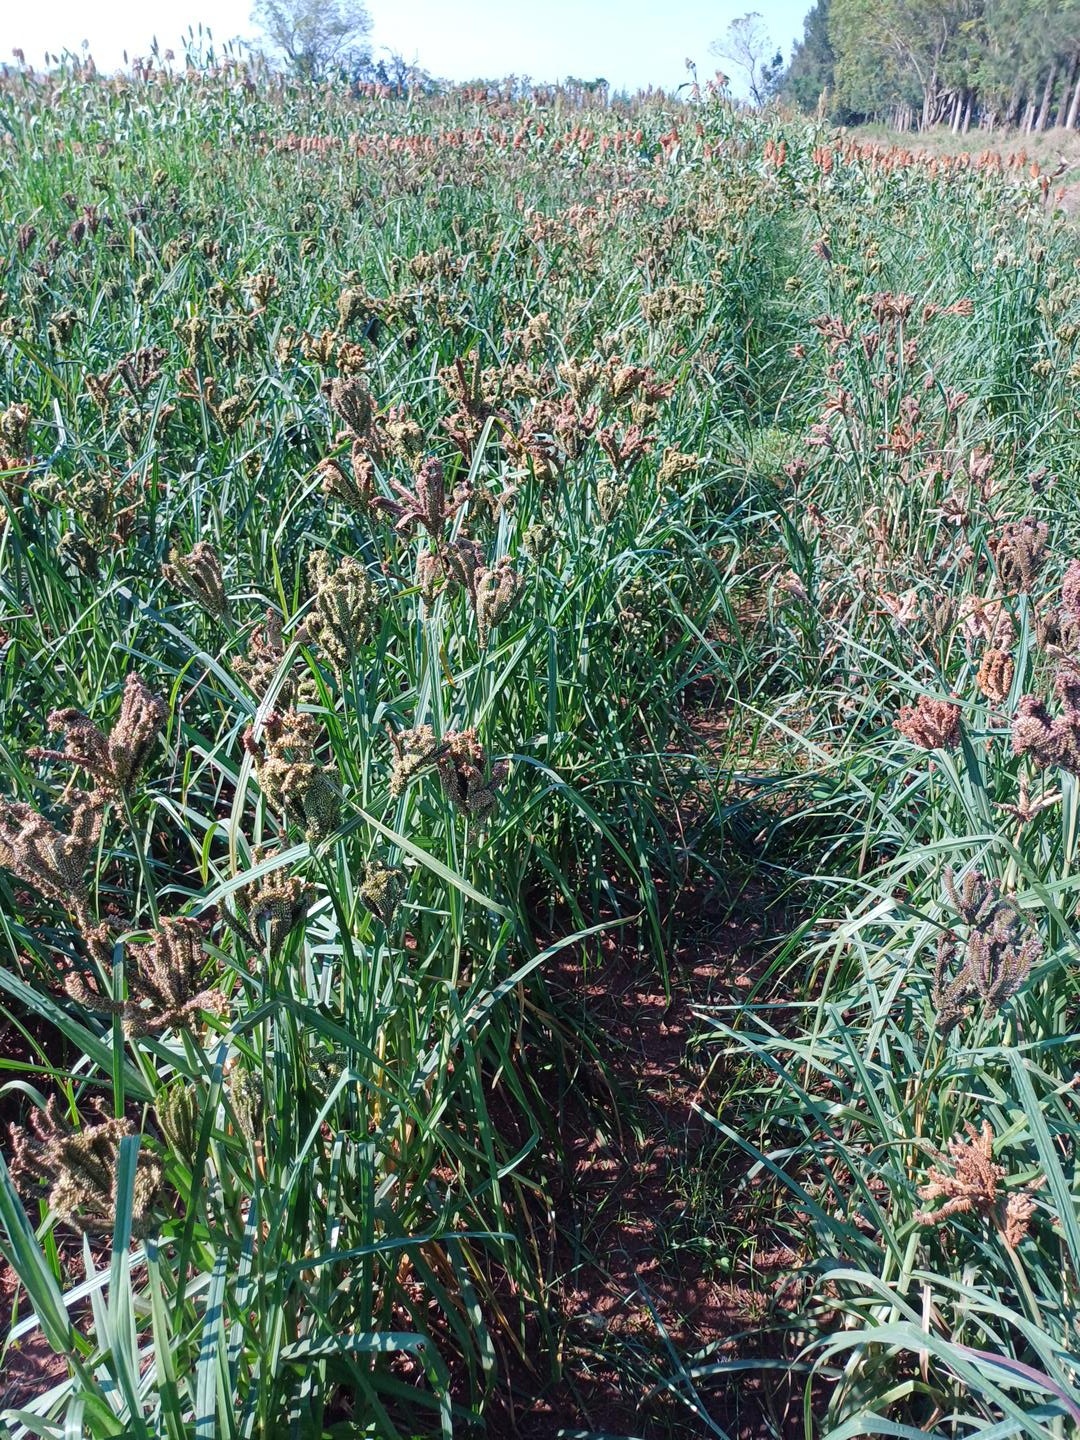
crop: finger millet
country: Kenya
